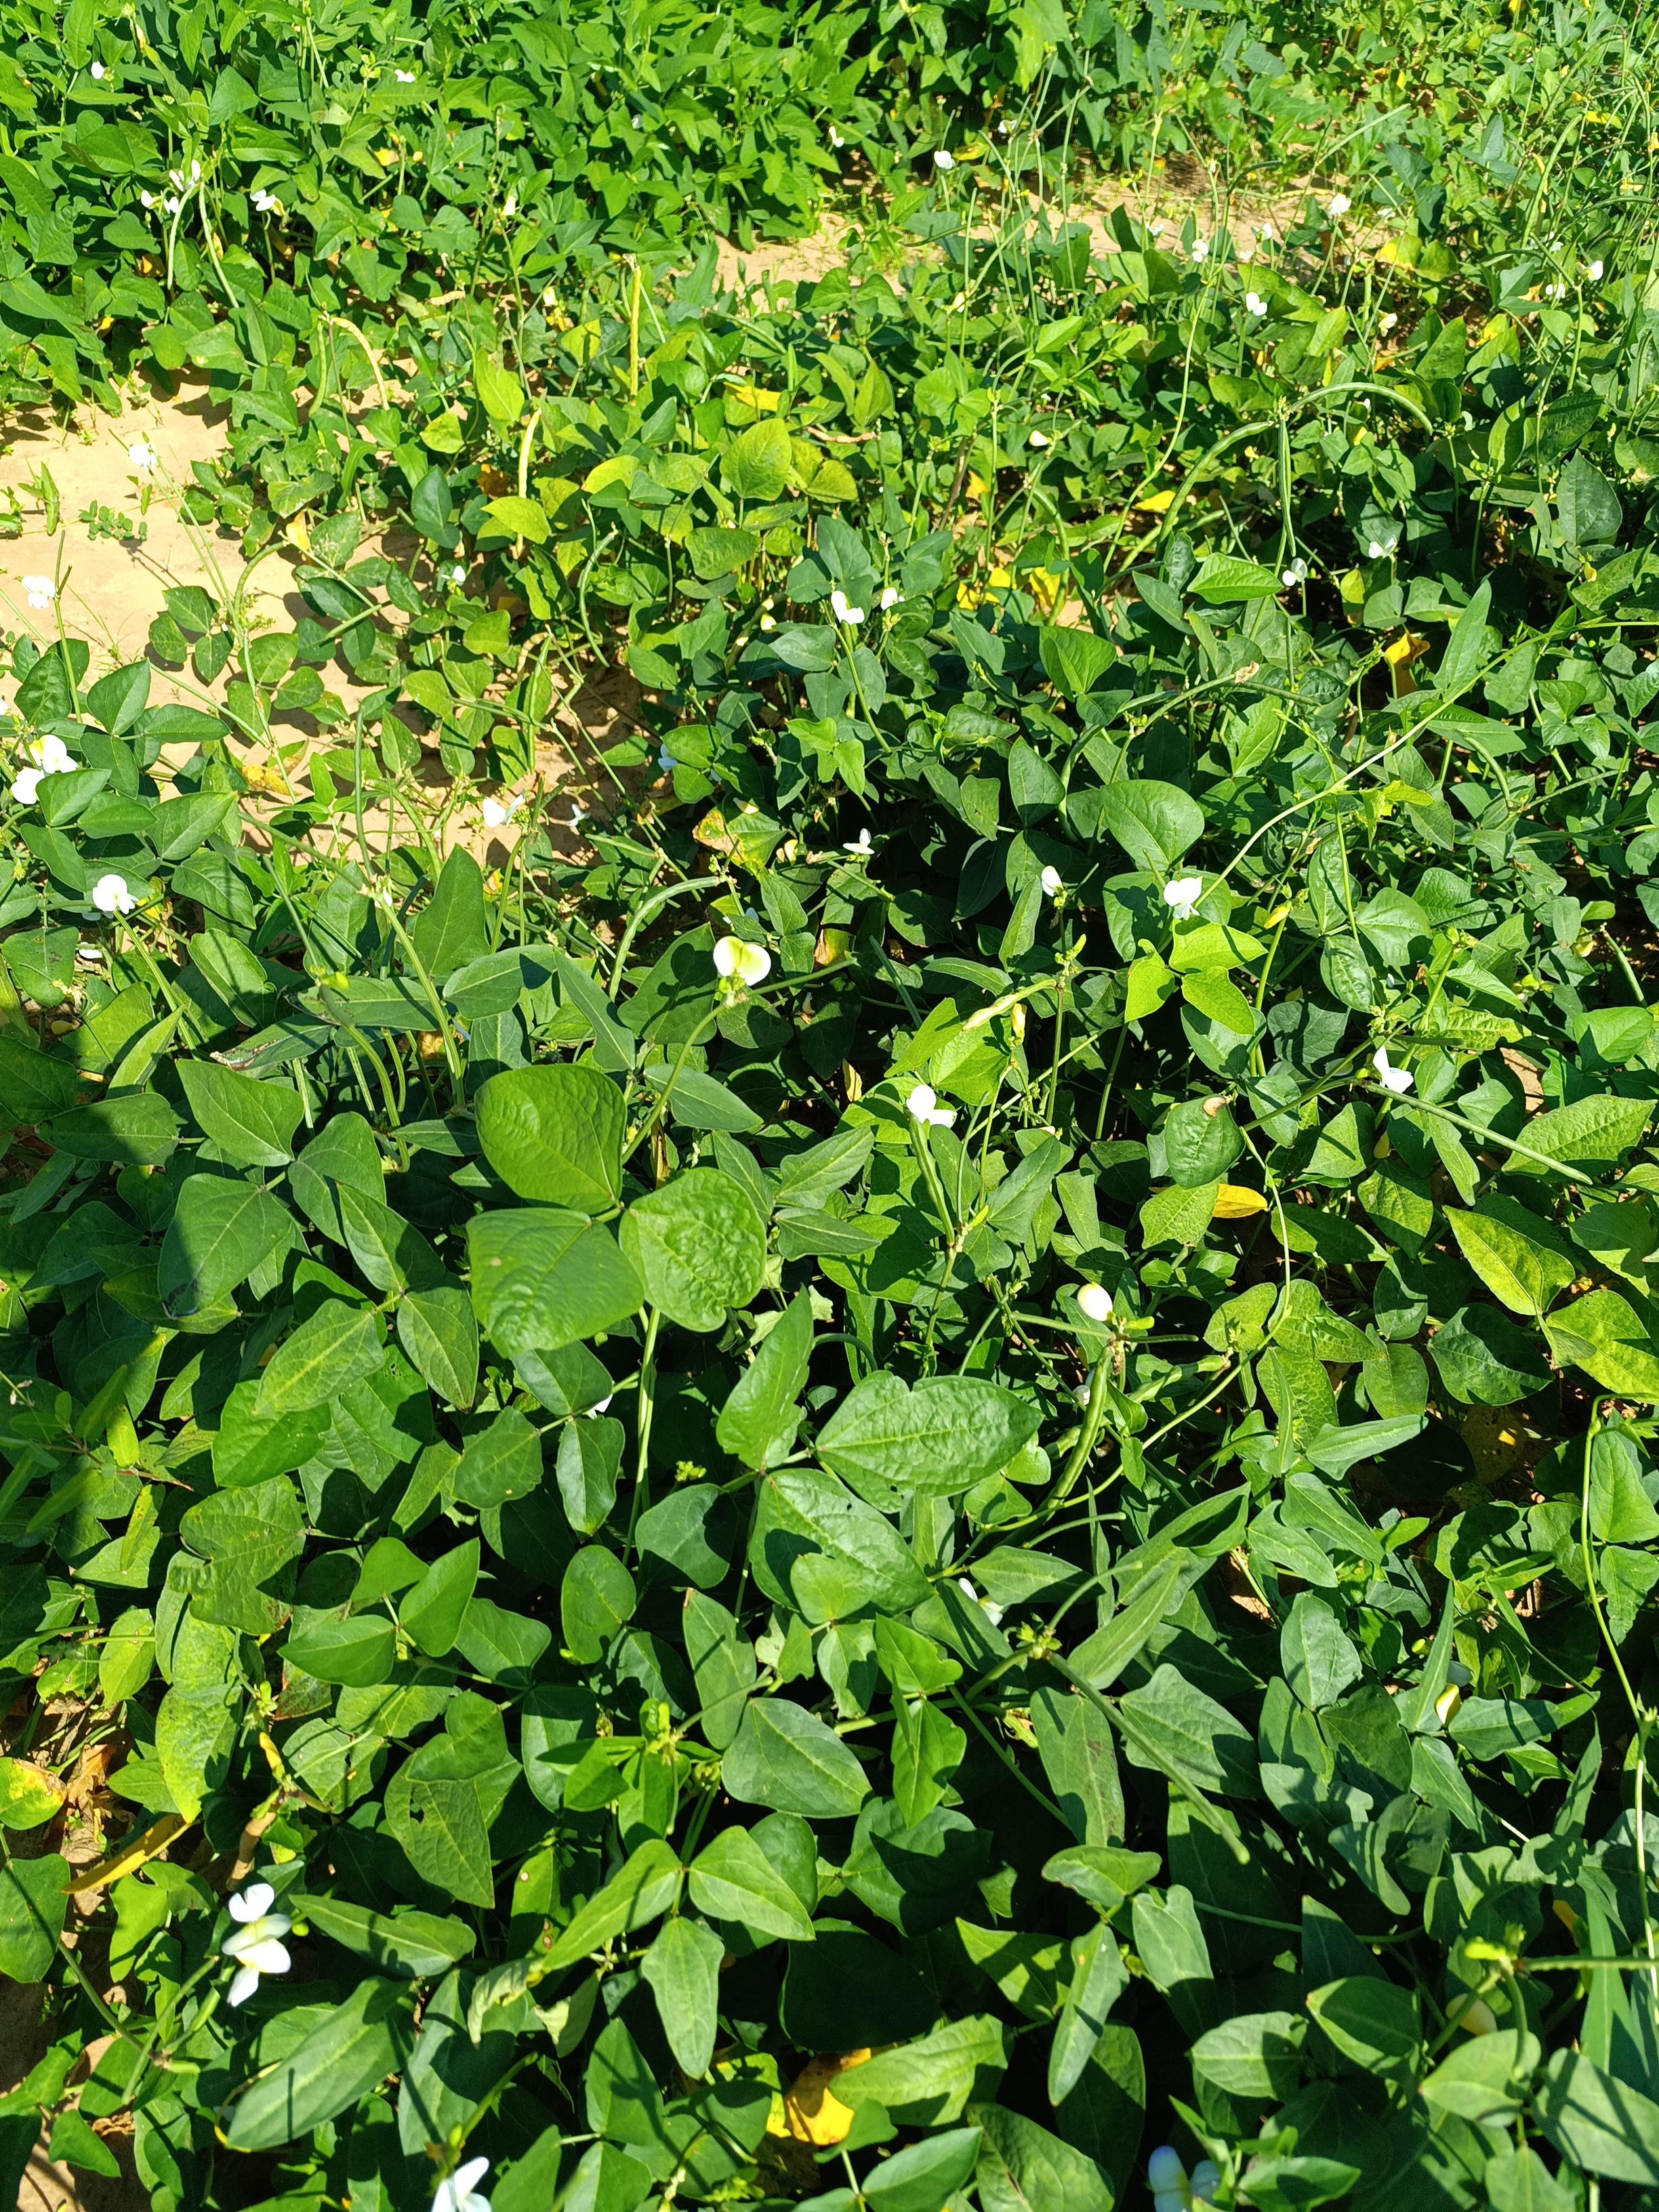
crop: cowpea
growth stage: maturity
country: Nigeria
